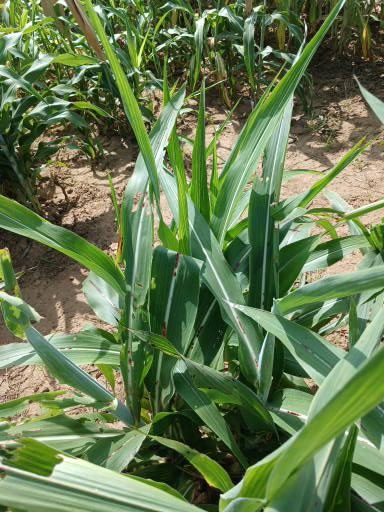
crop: sorghum
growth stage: vegetative
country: Senegal
